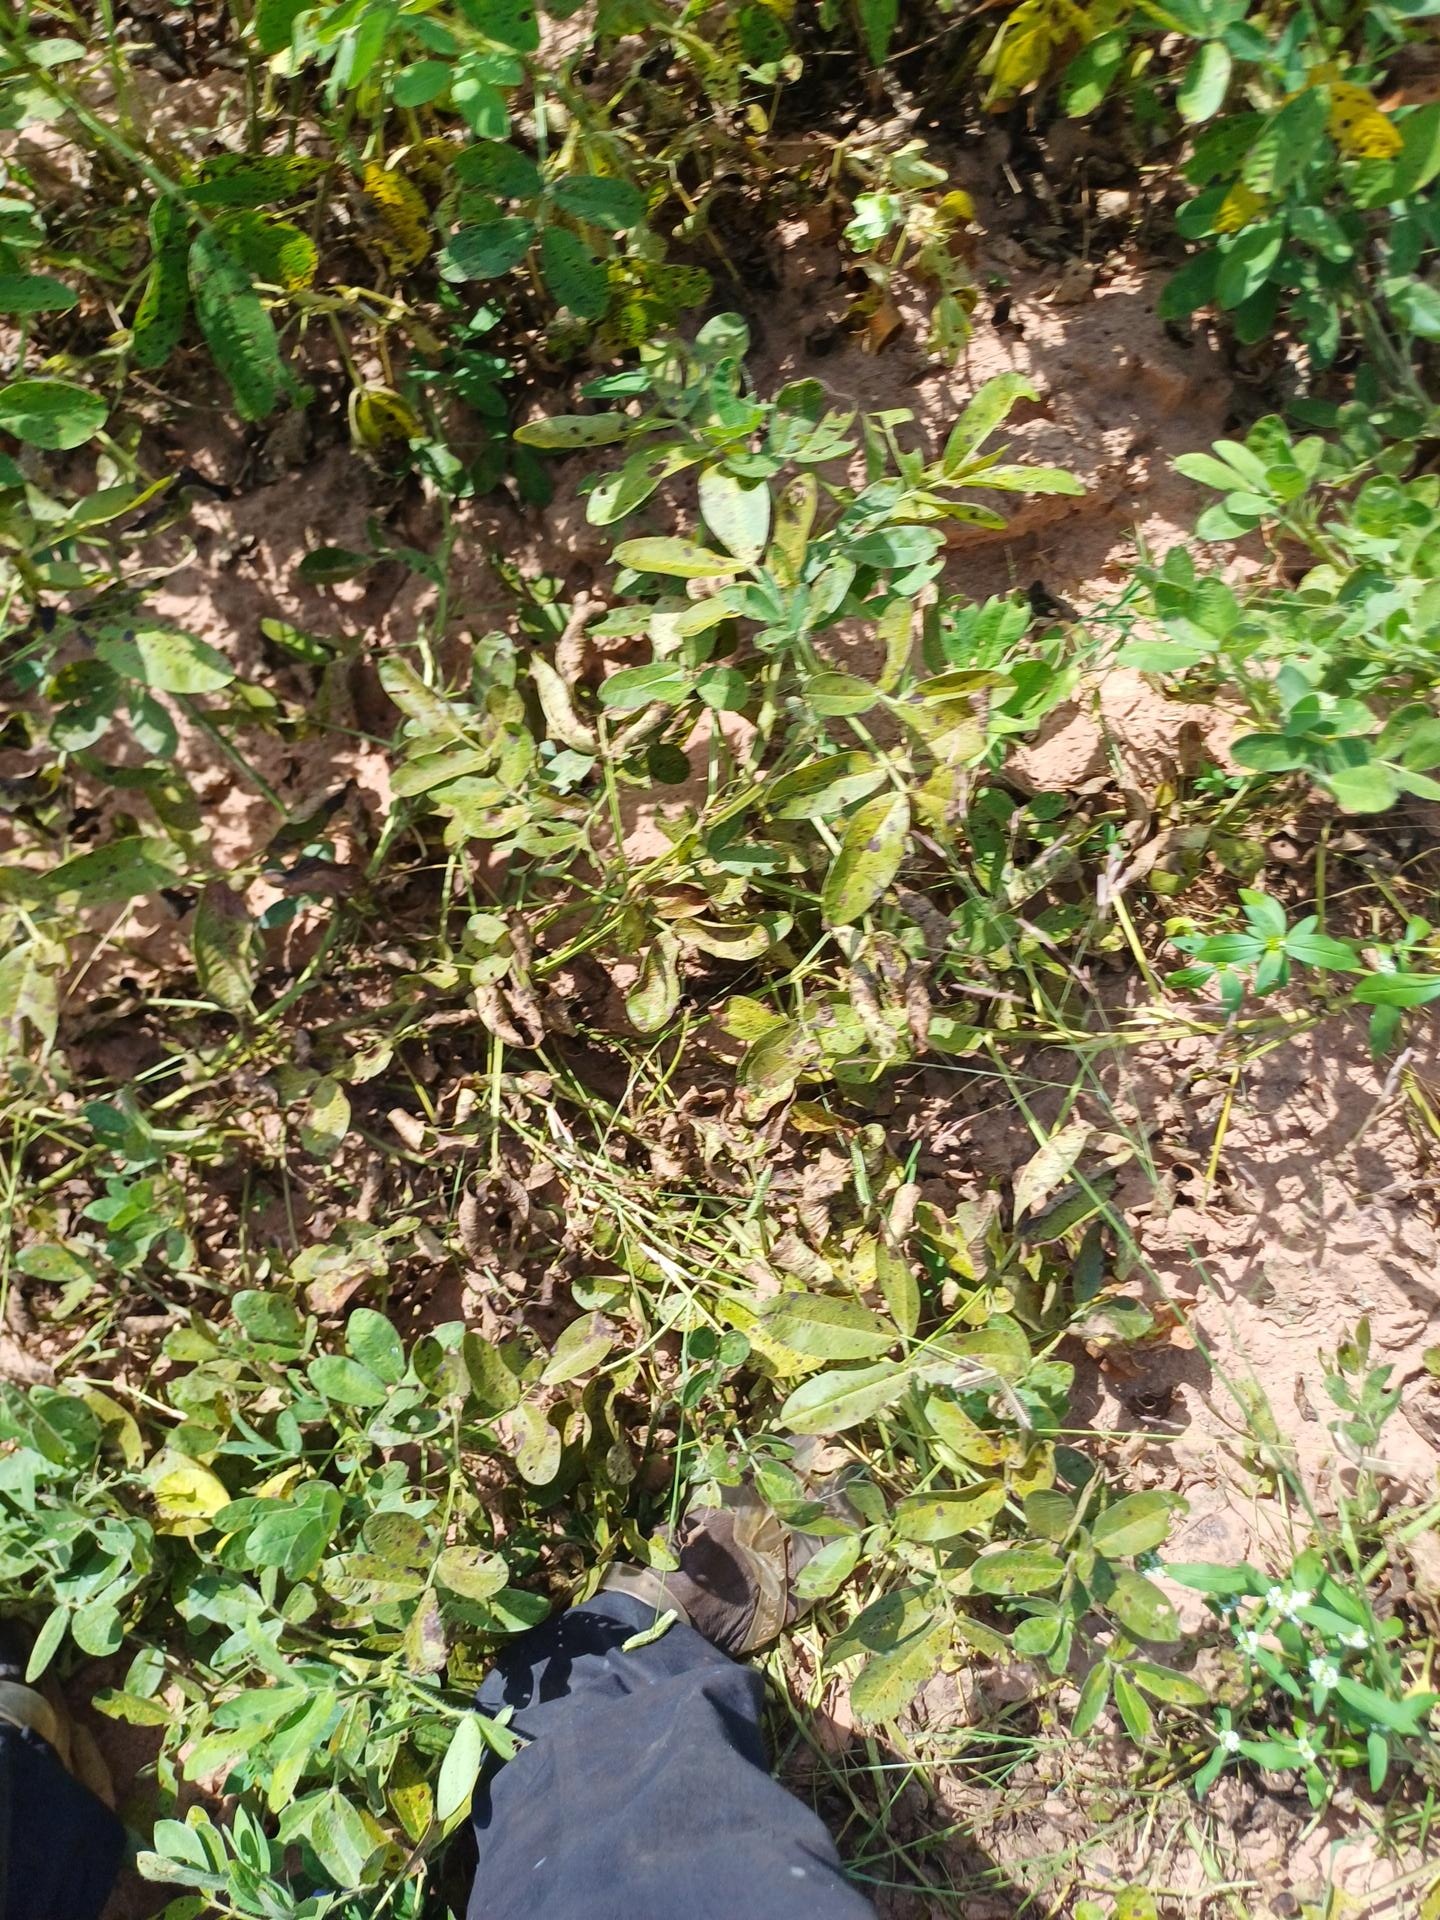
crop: groundnut
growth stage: flowering
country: Senegal
